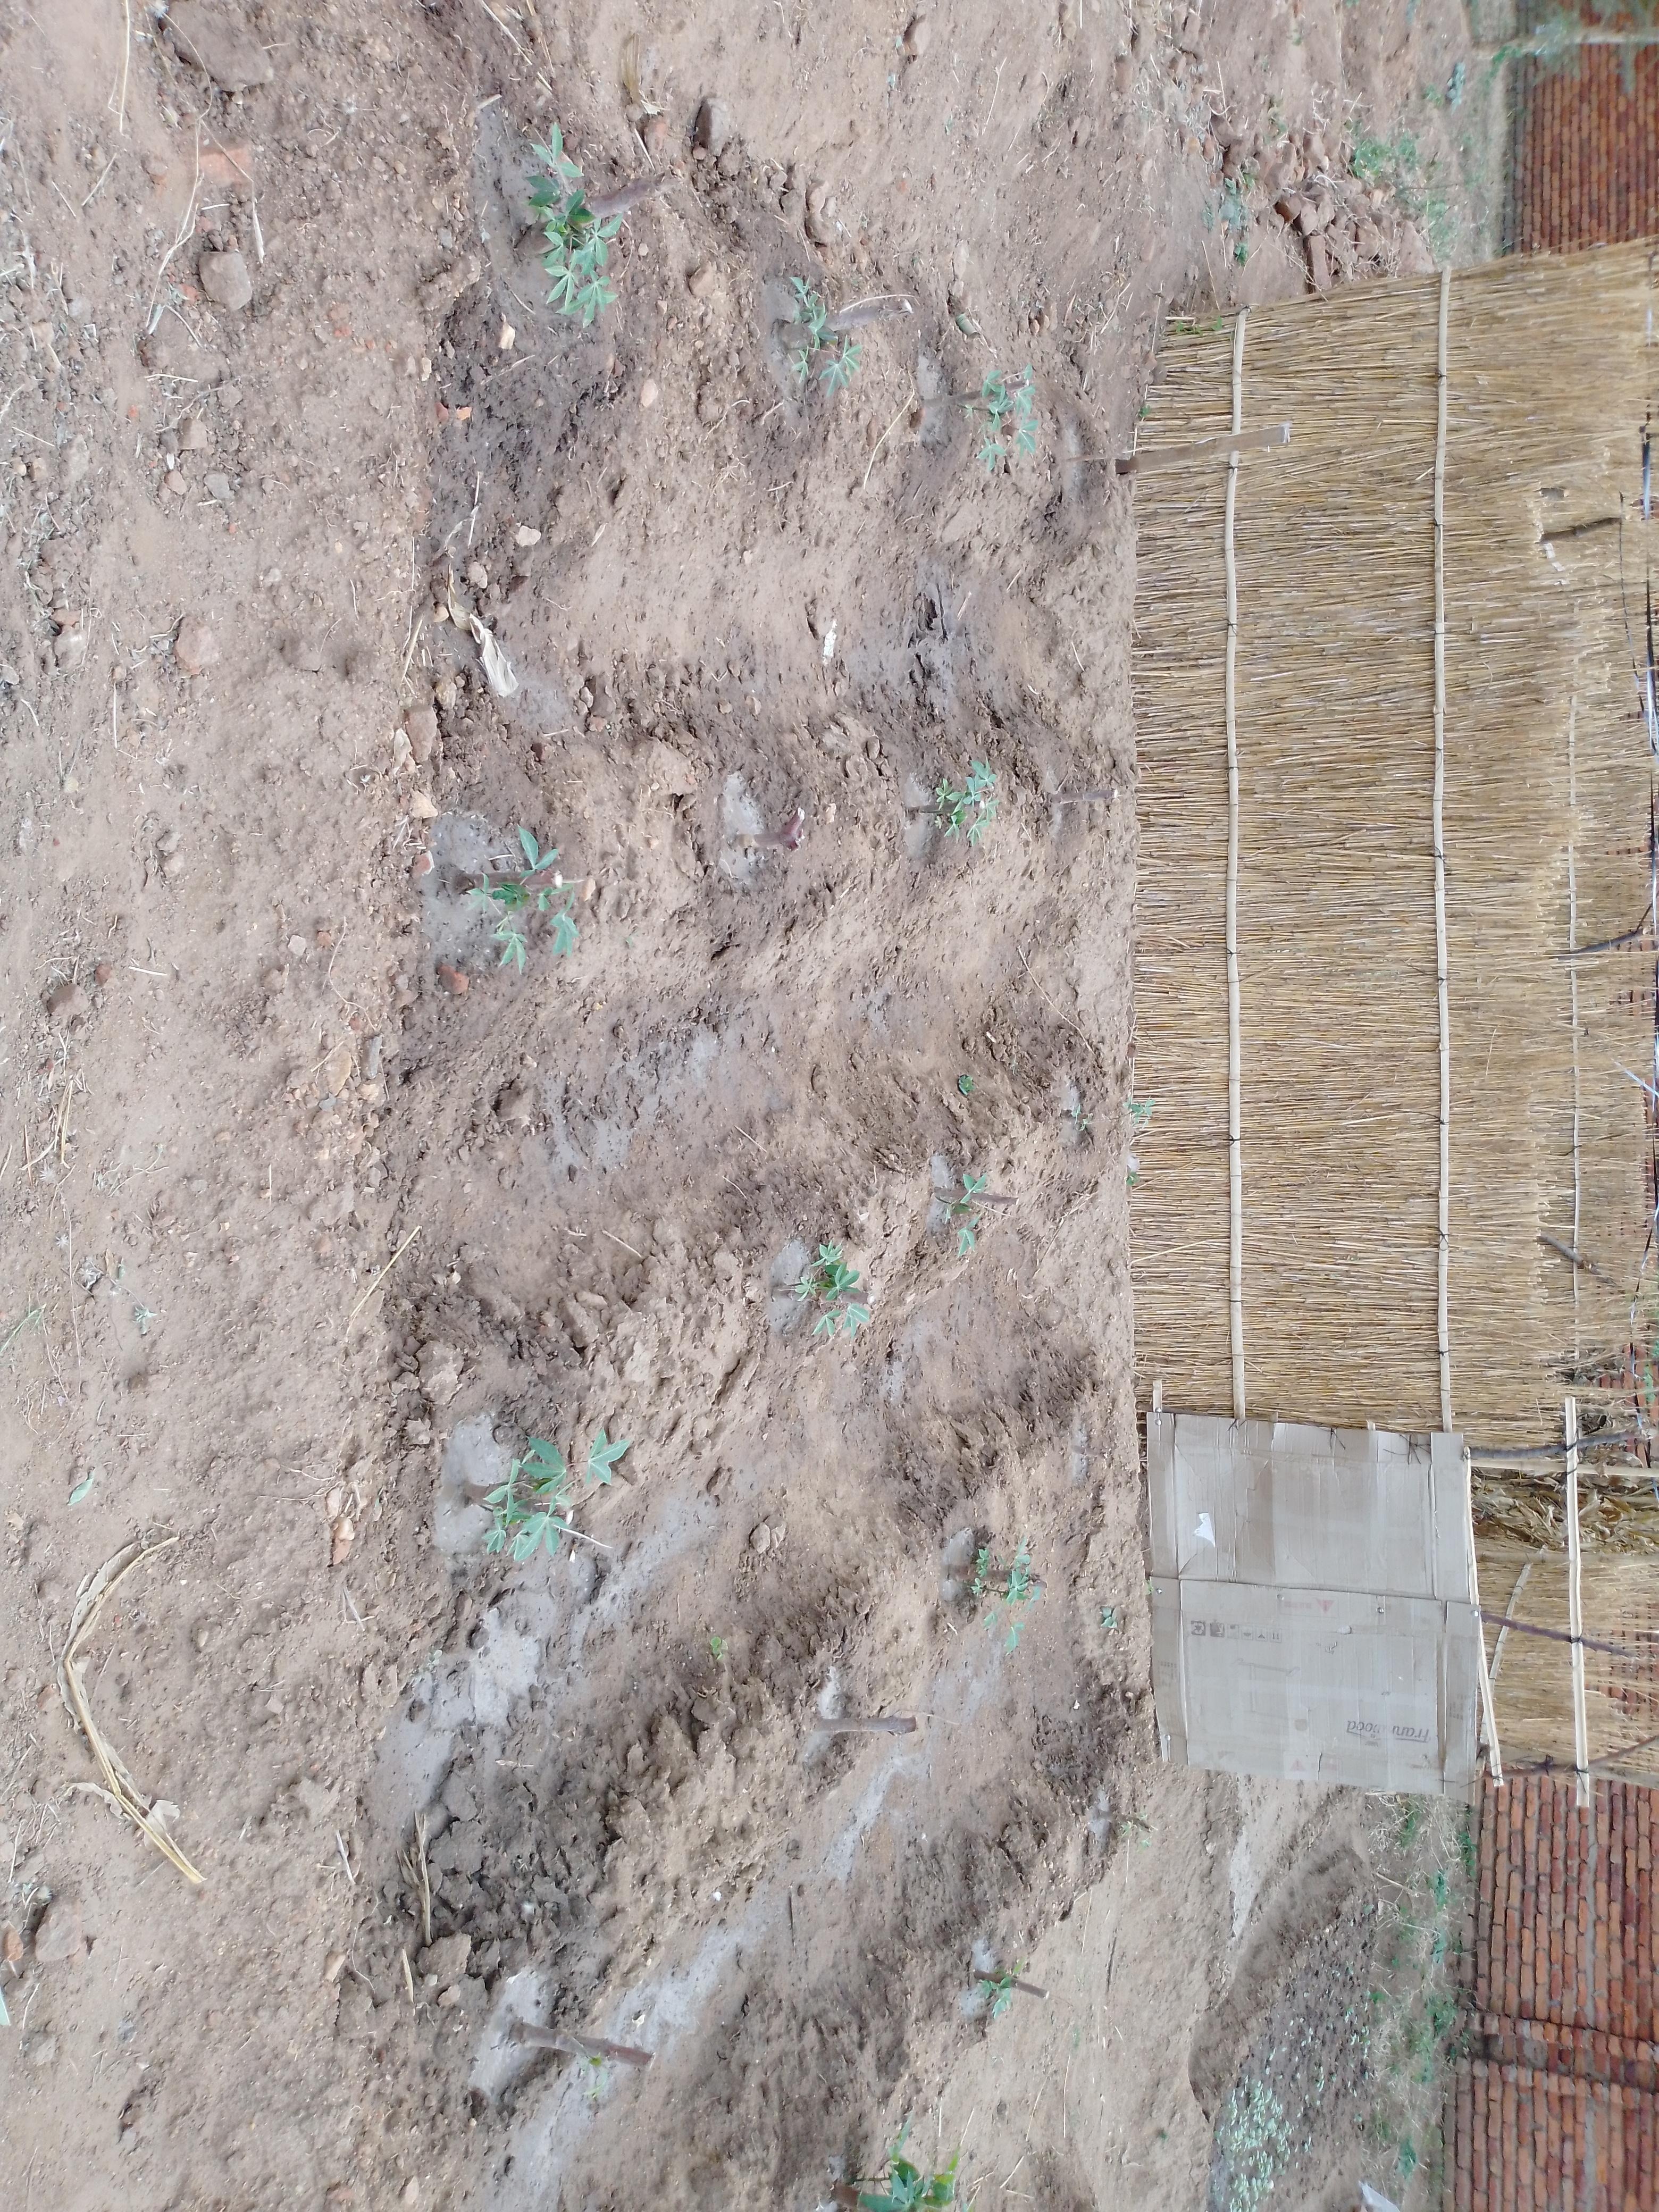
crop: cassava
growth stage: vegetative
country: Malawi
